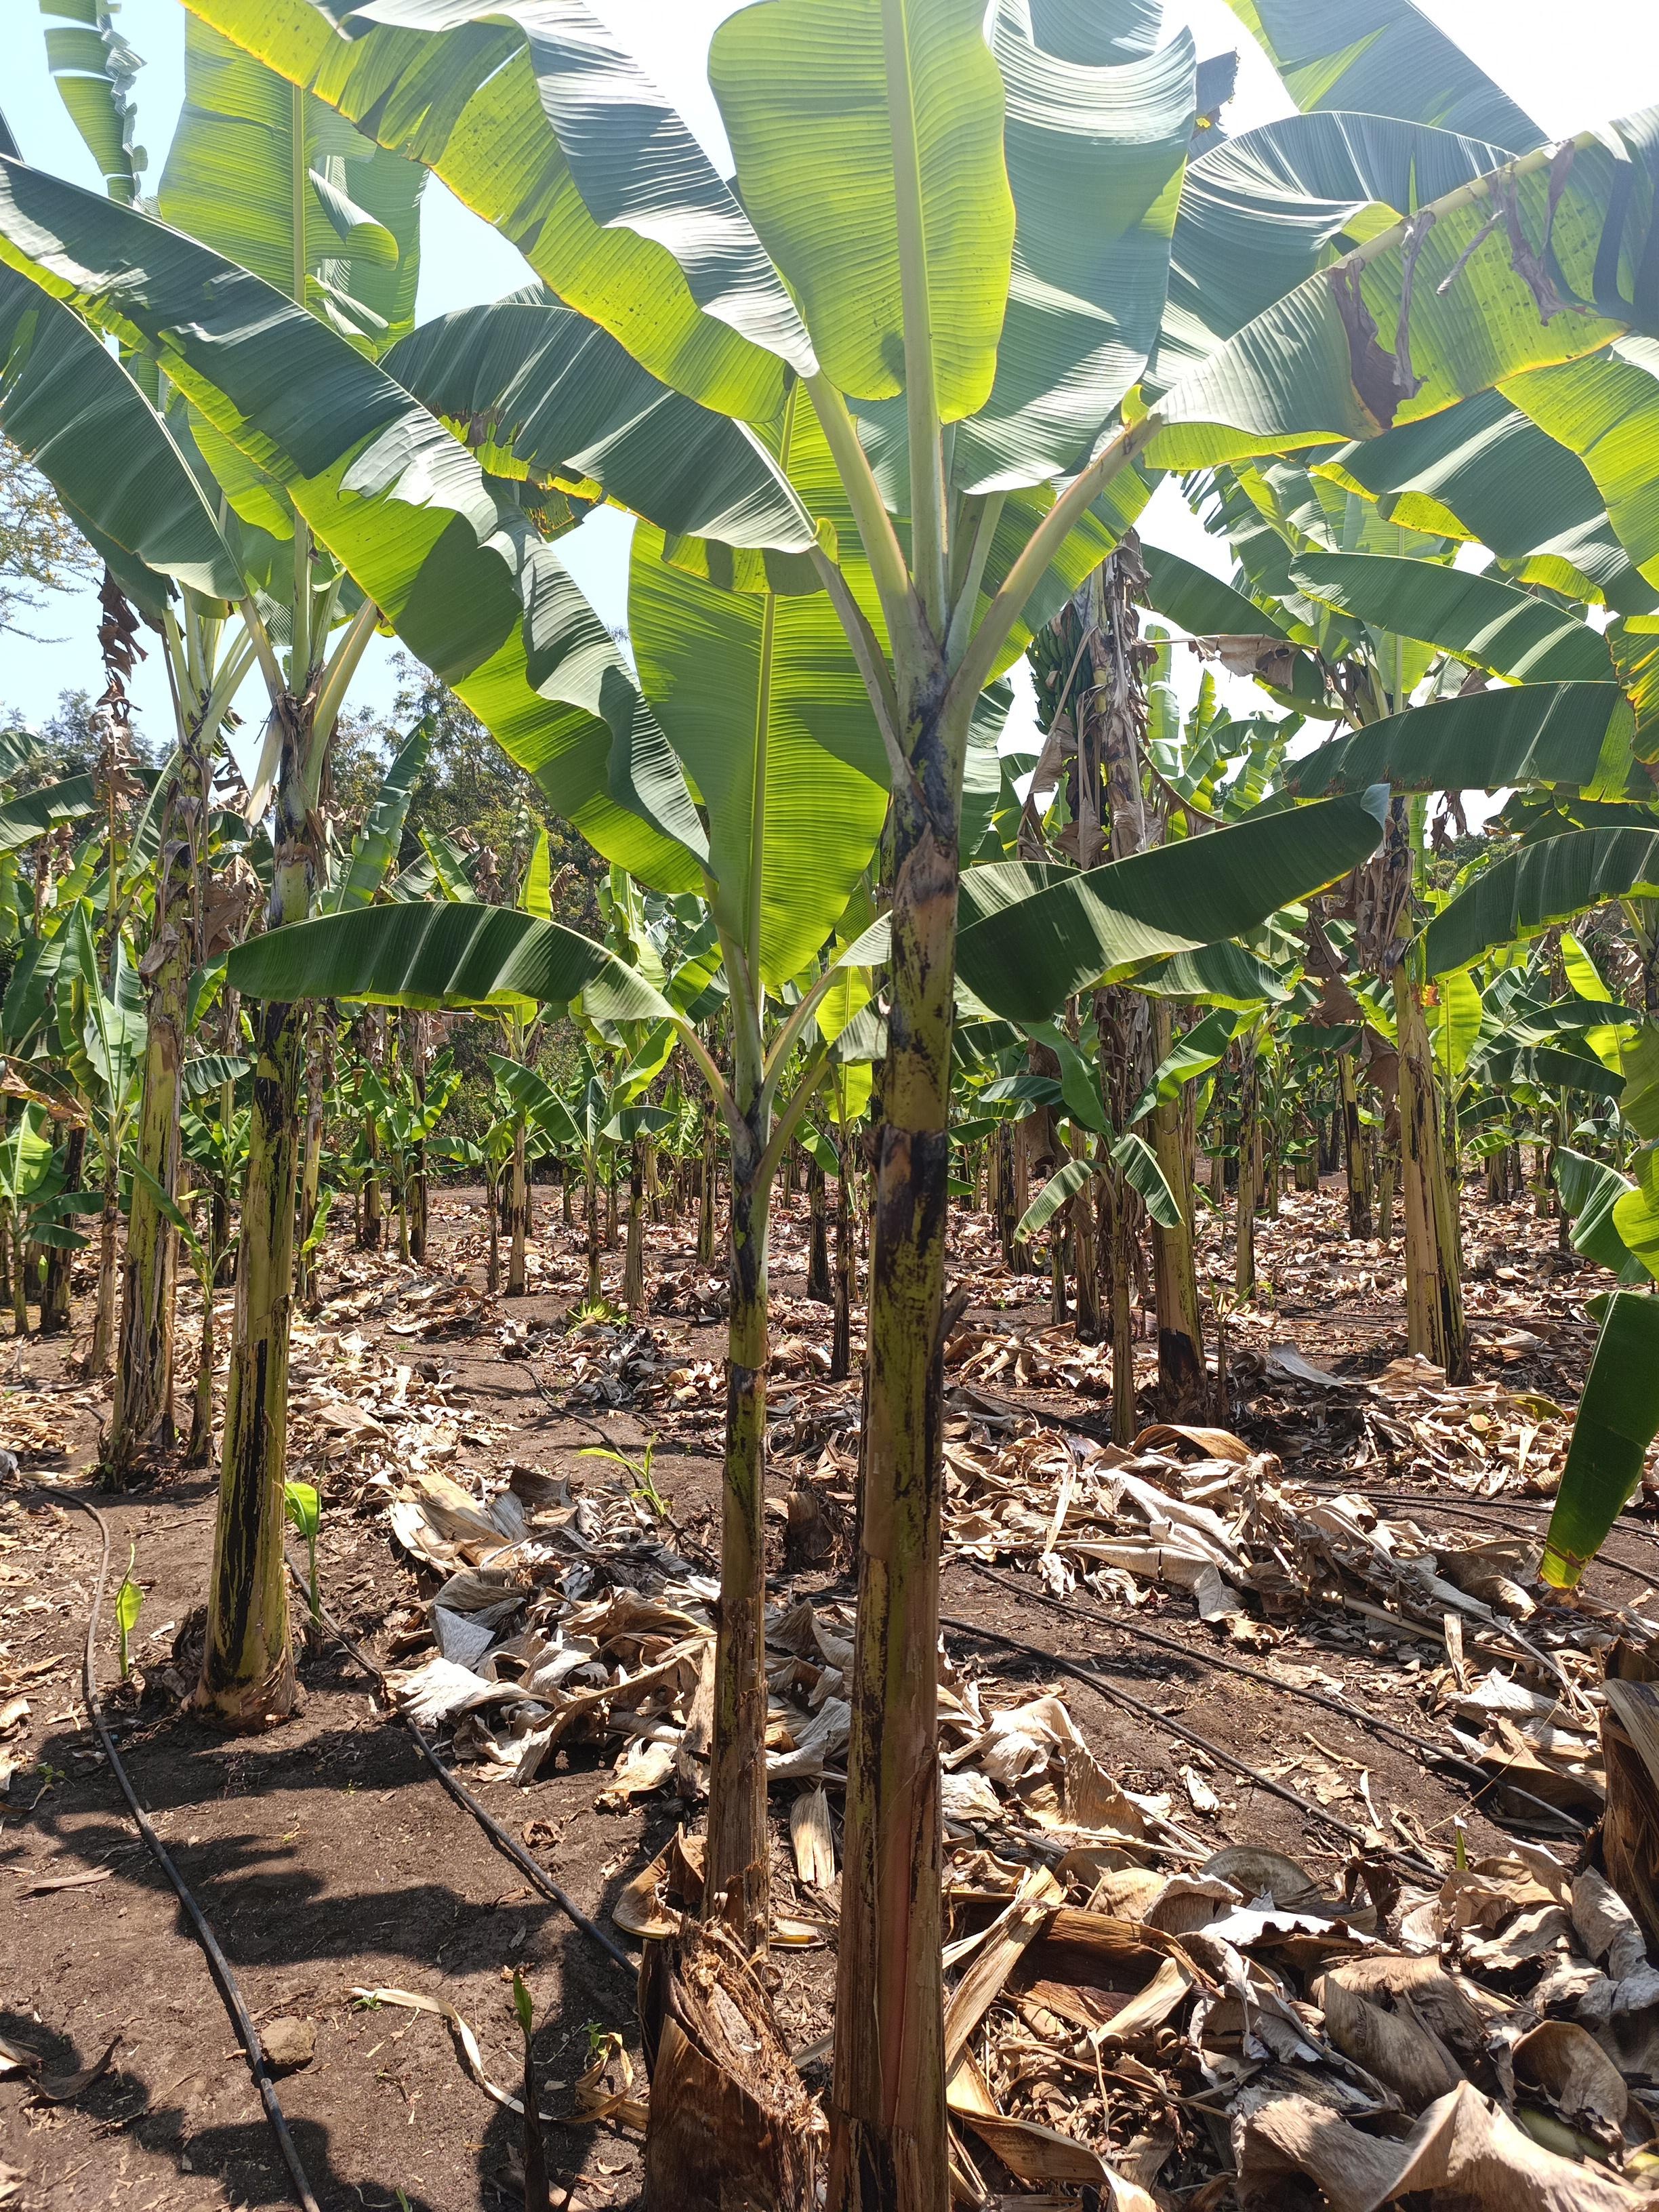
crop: banana
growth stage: vegetative
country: Tanzania
